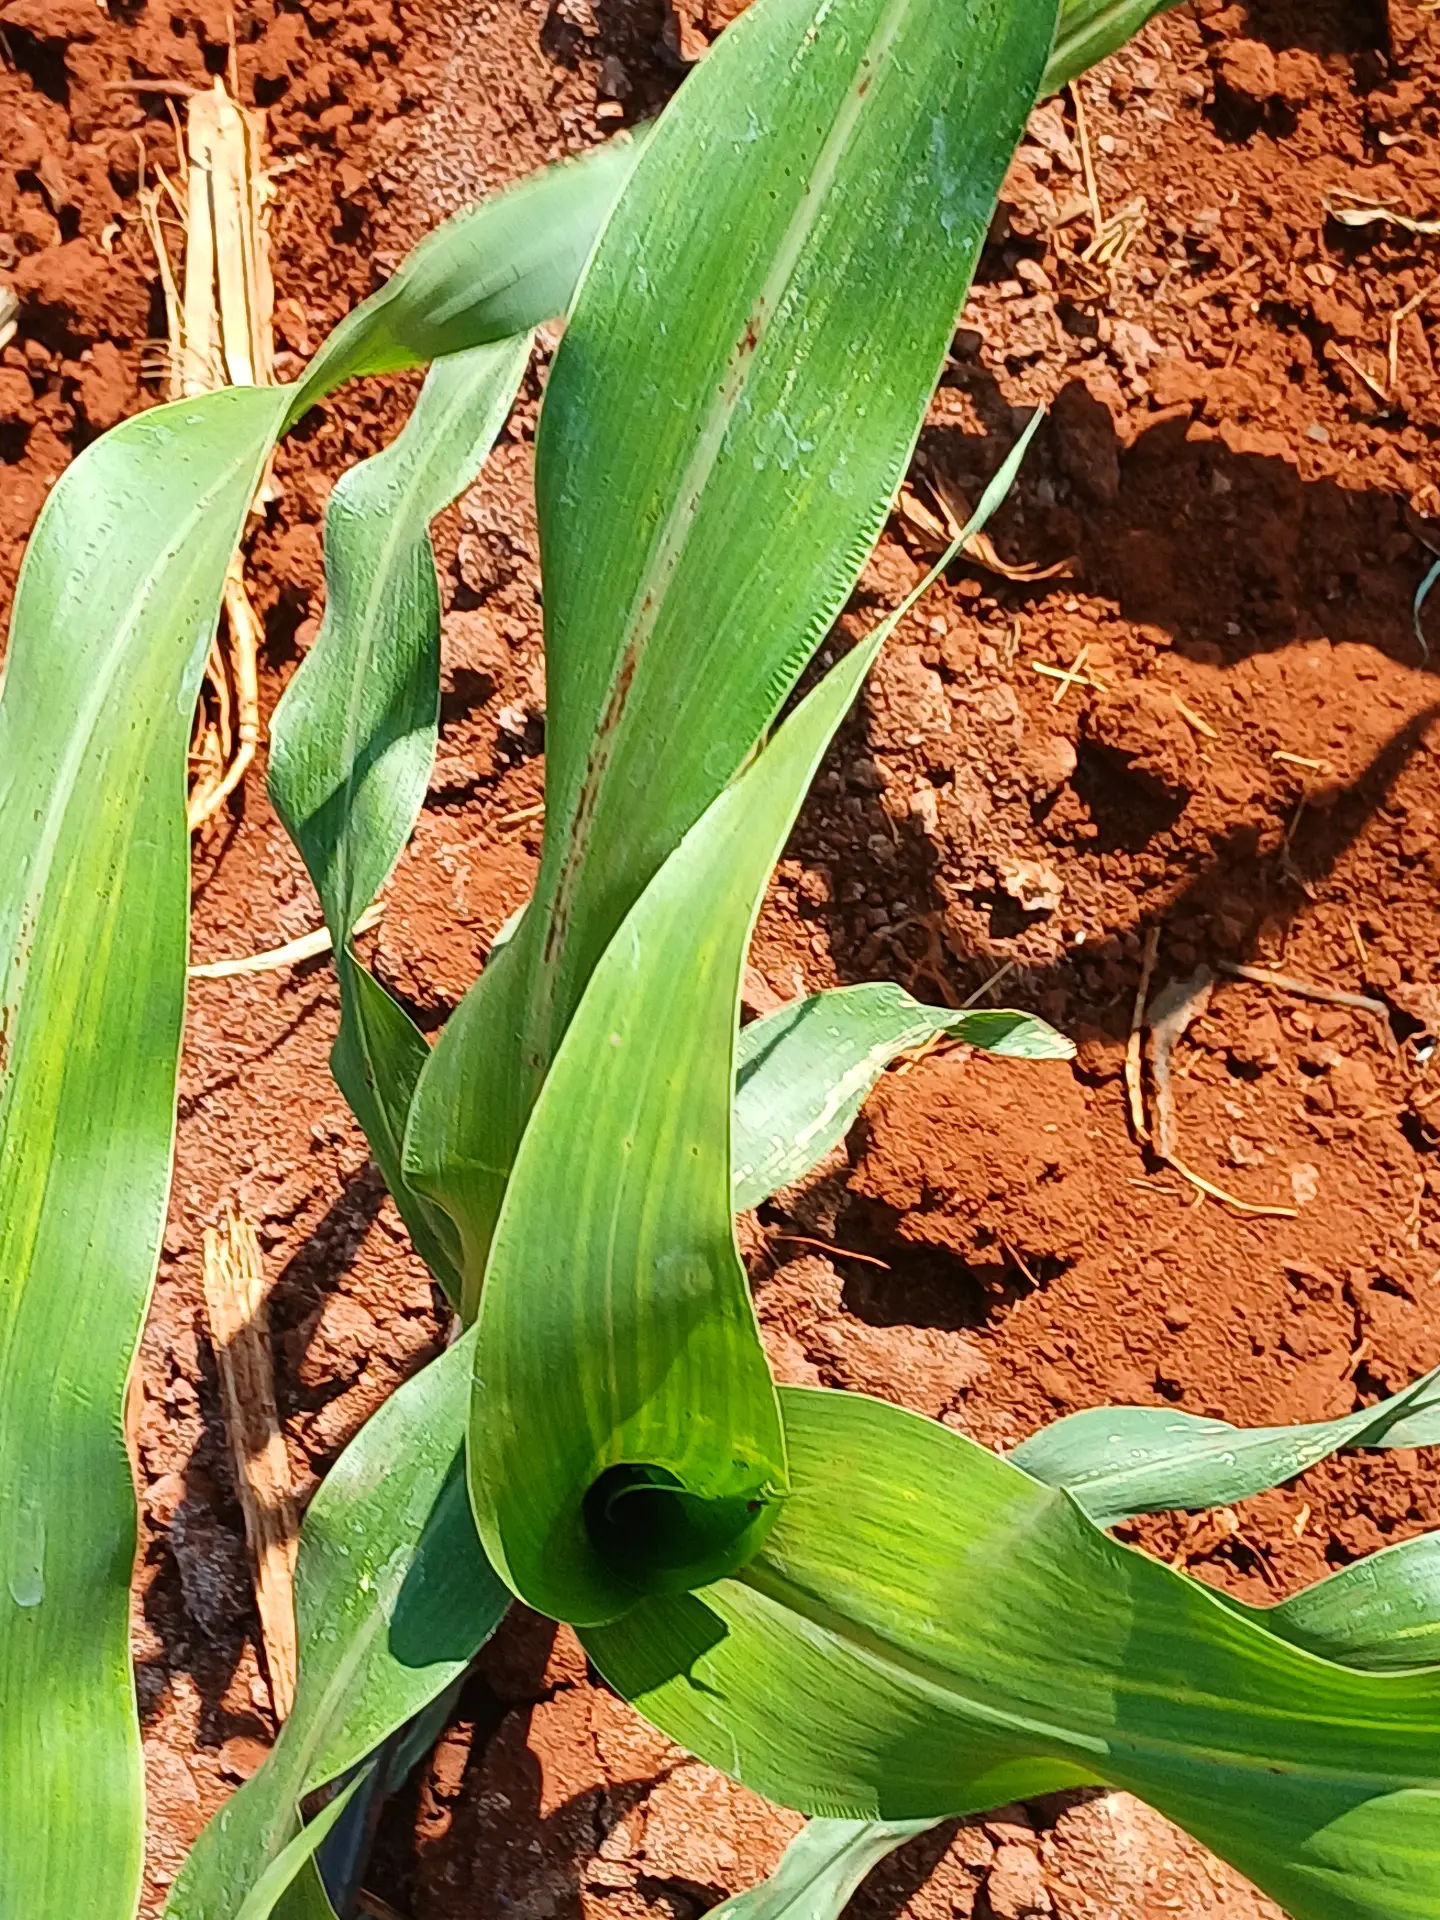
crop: sorghum
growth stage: vegetative
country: Kenya
